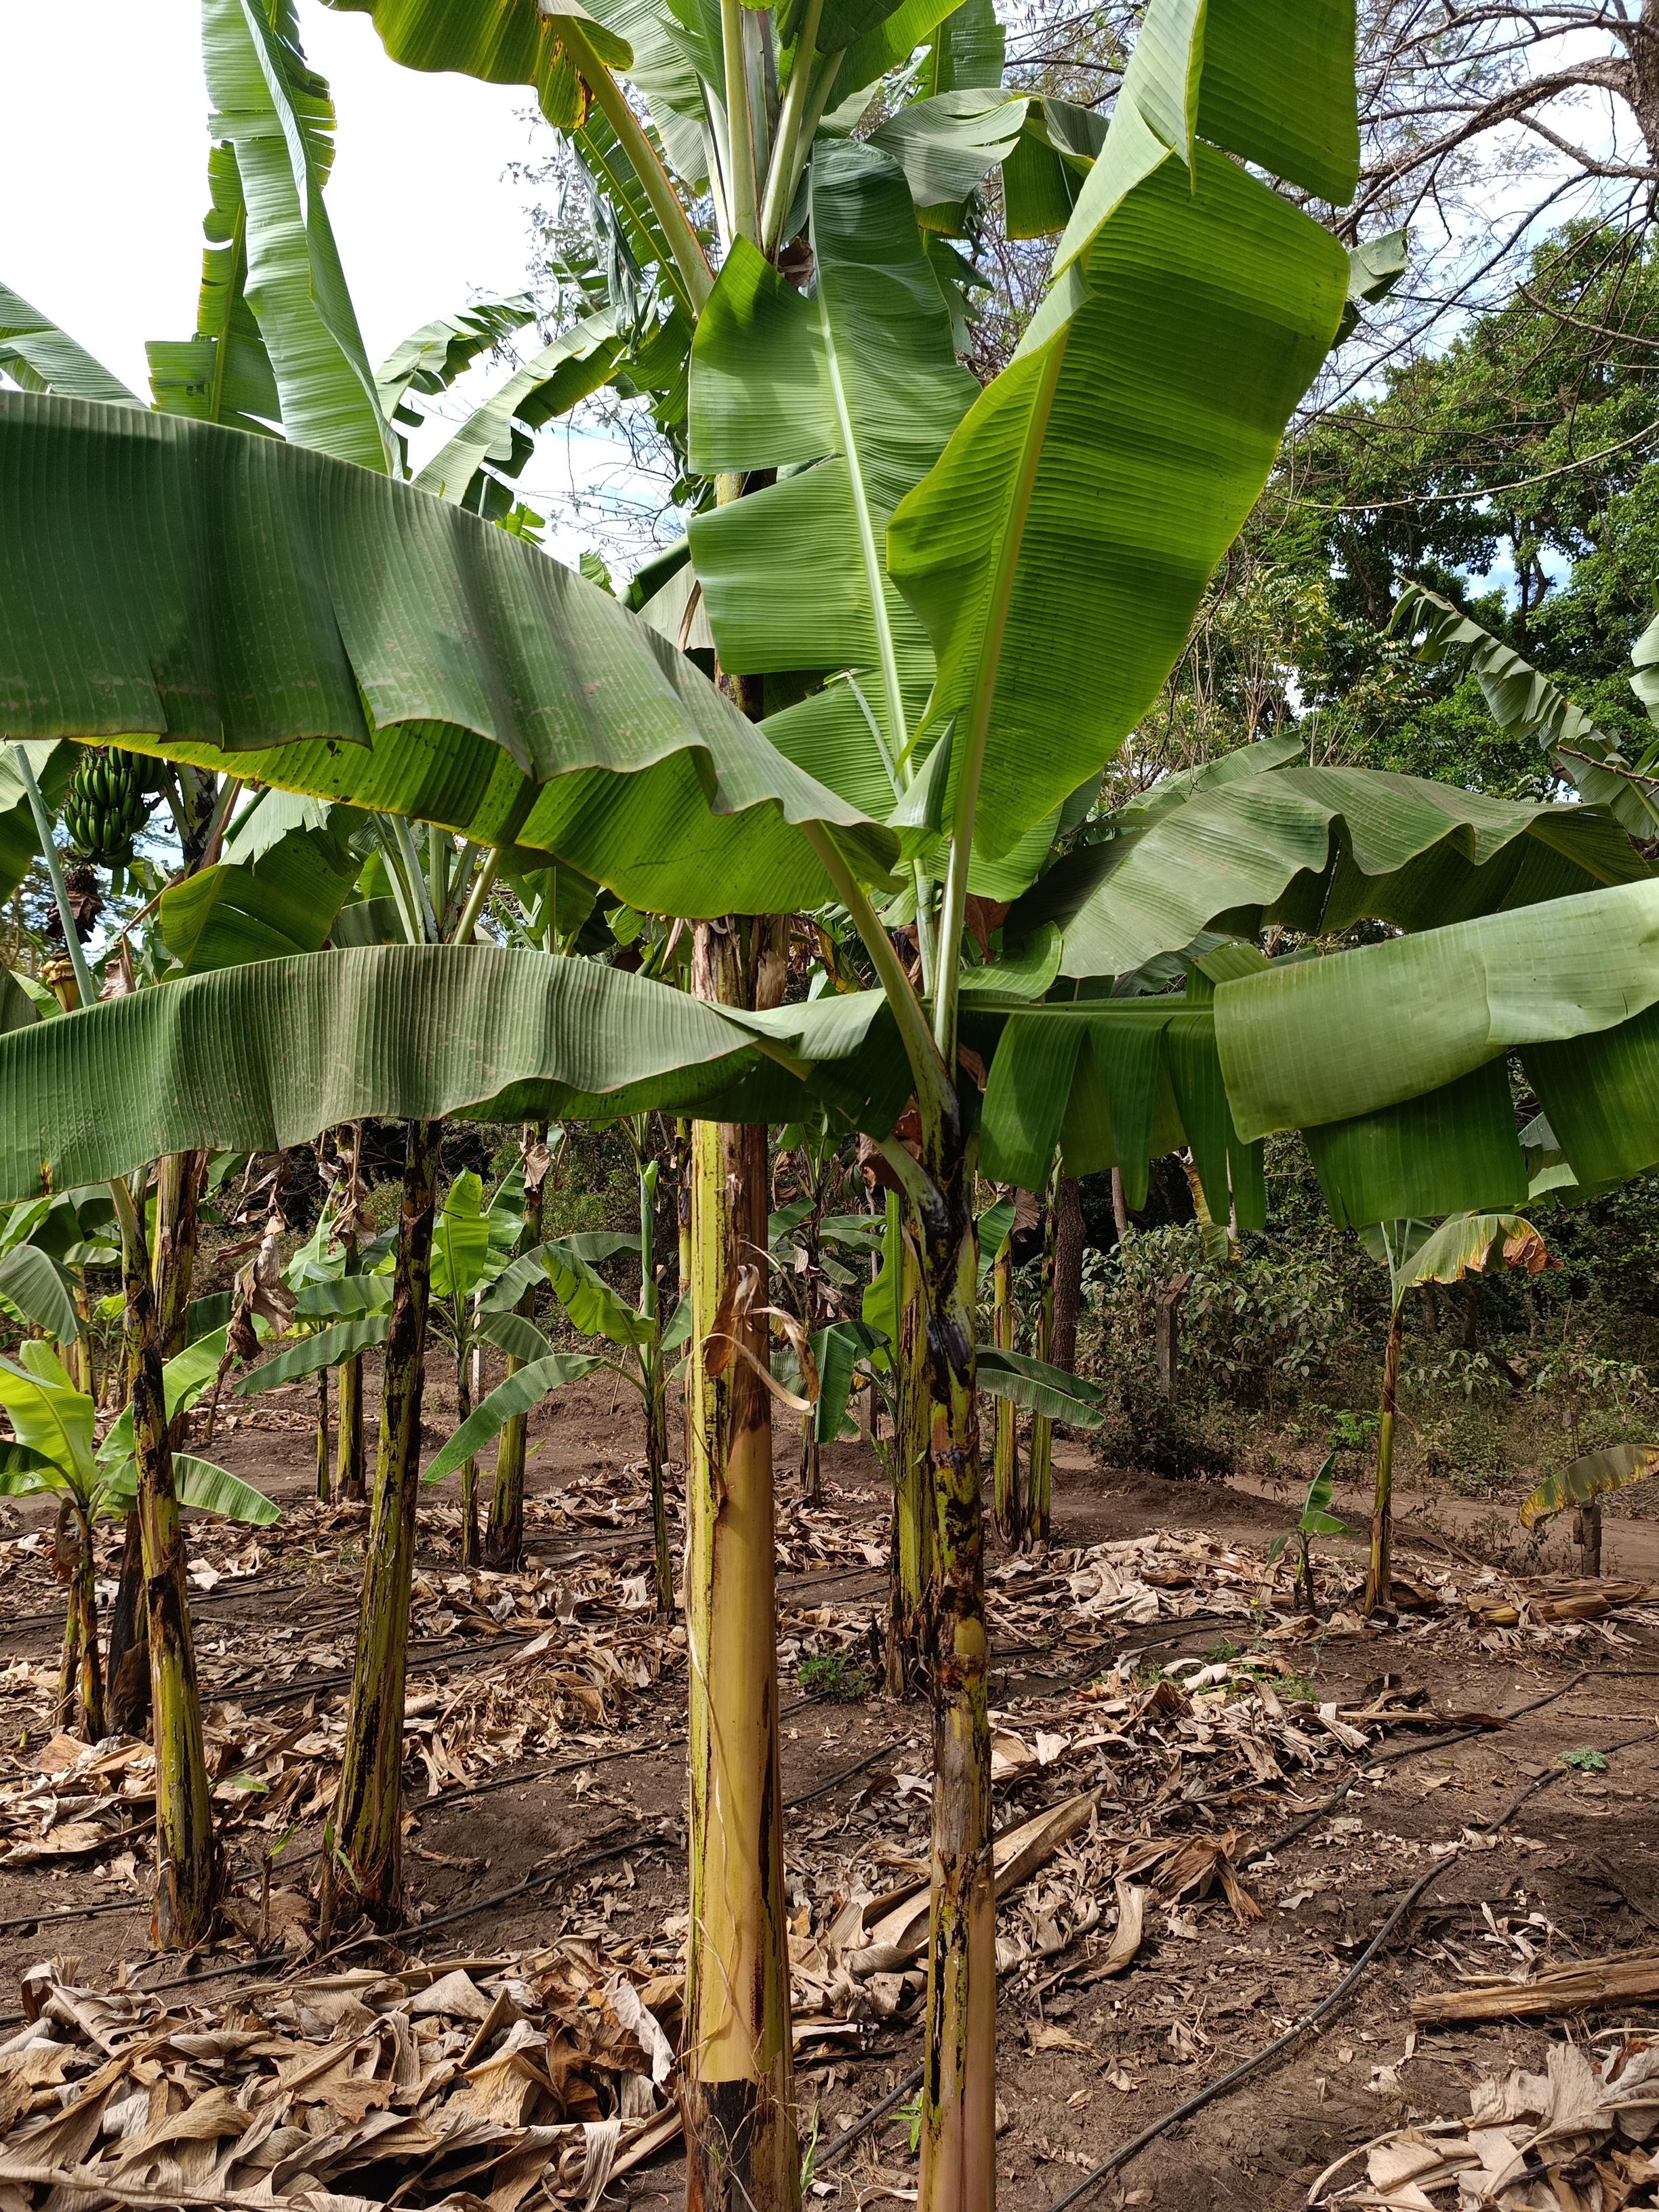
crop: banana
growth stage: flowering
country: Tanzania
